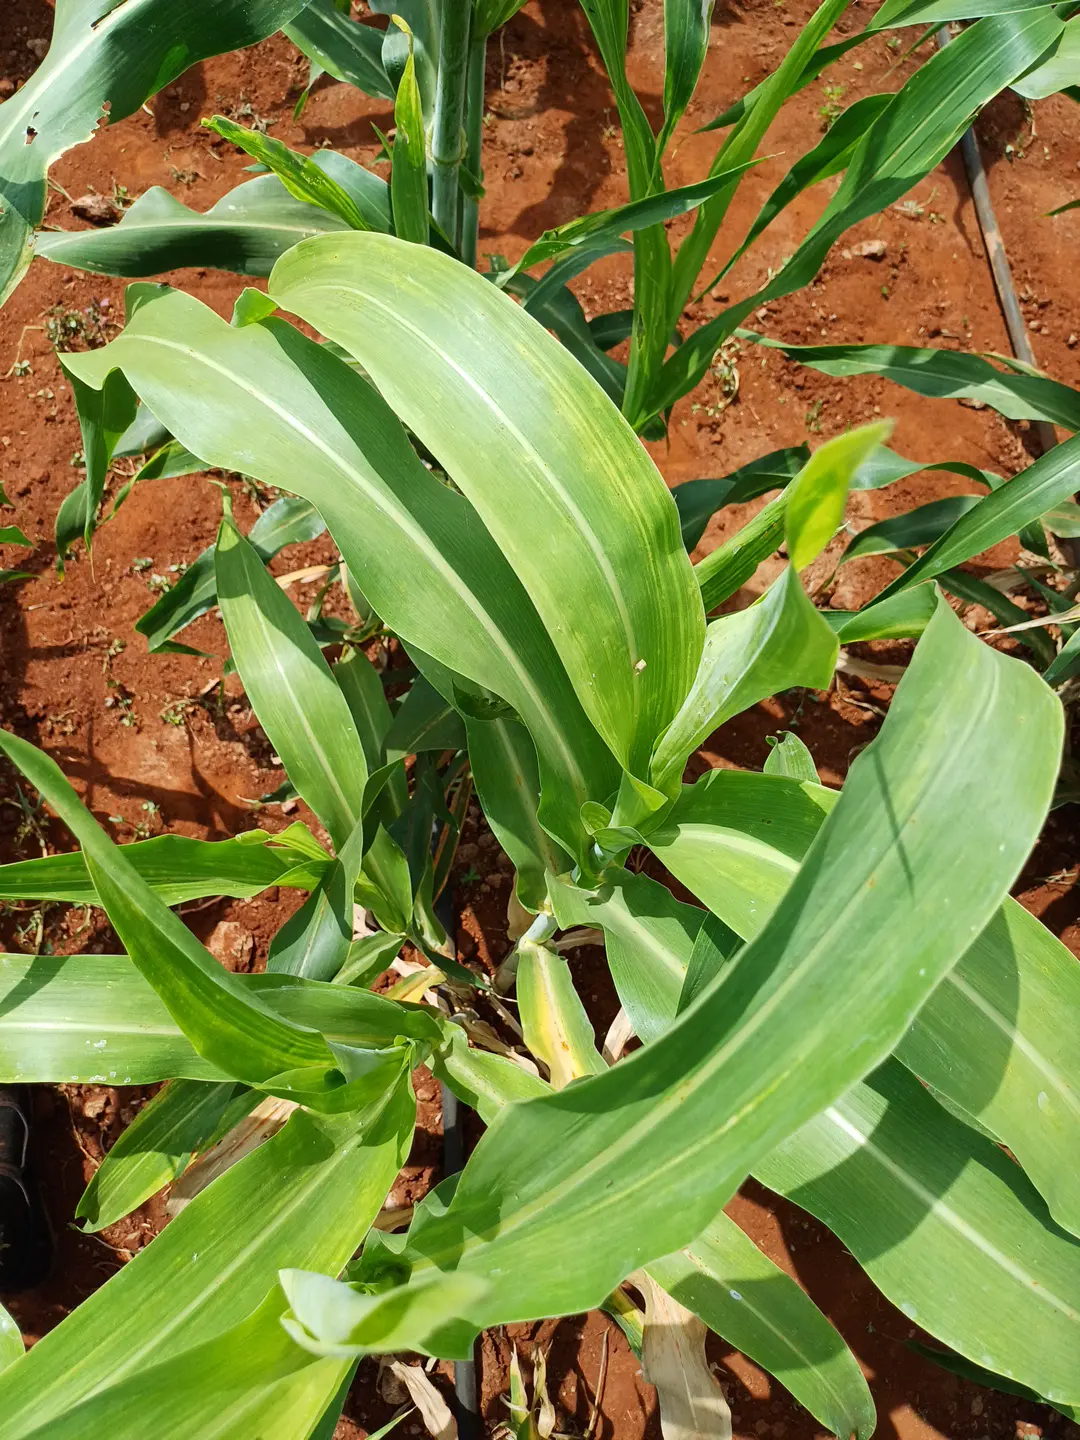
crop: sorghum
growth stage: heading tuber
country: Kenya
